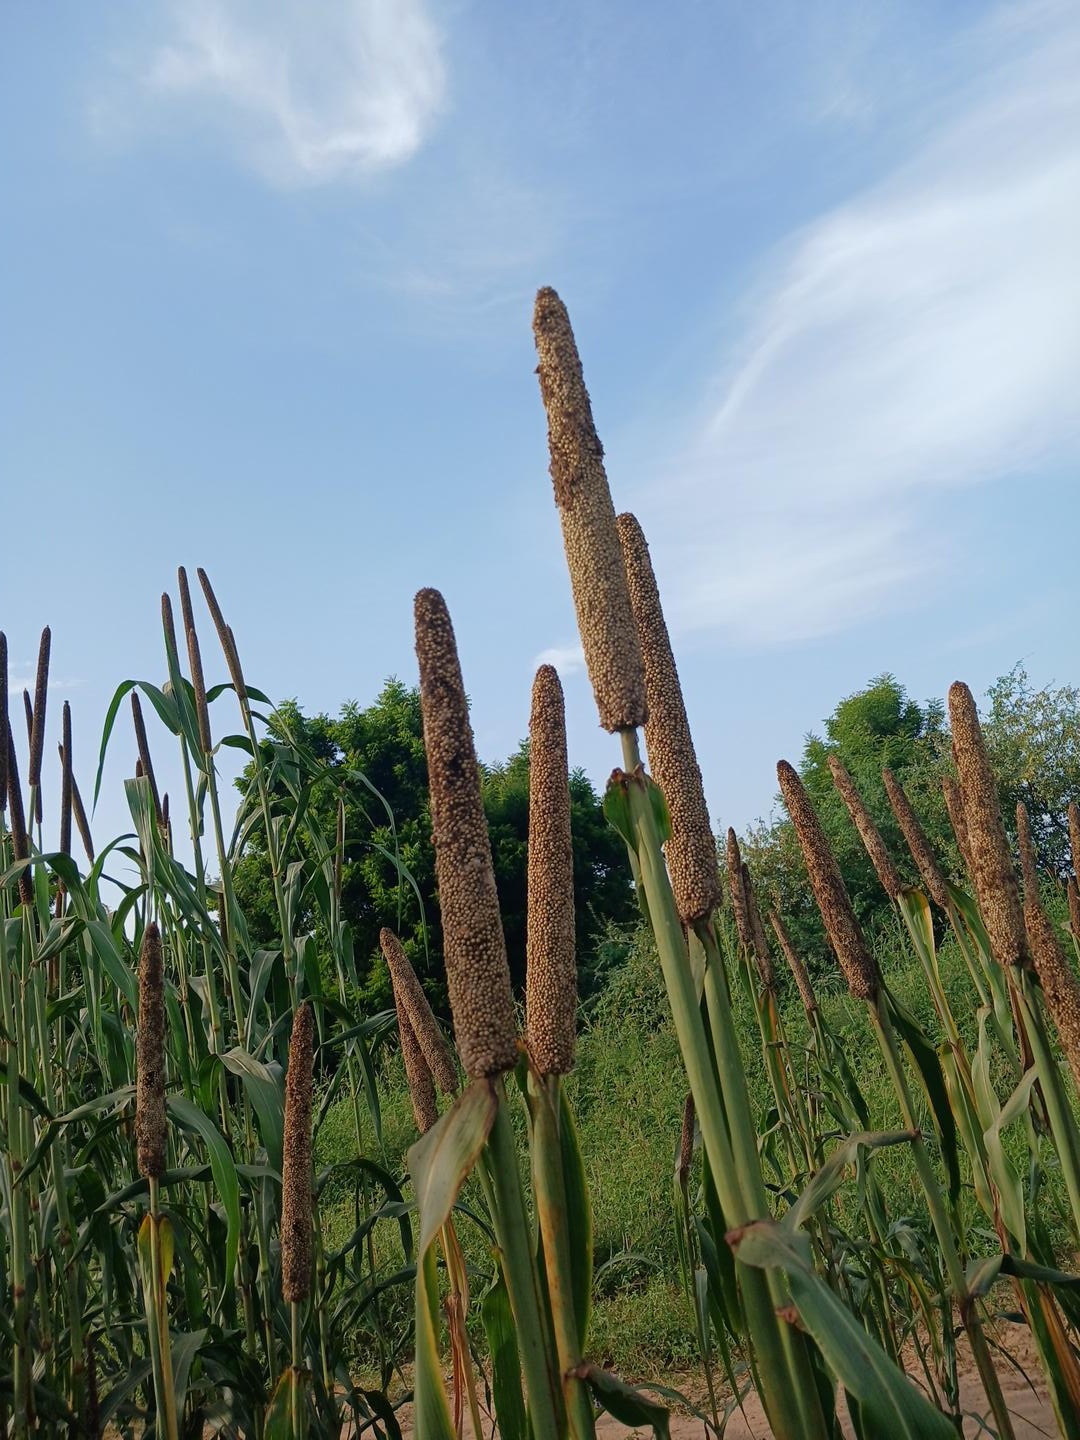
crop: pearl millet
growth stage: maturity
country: Senegal
